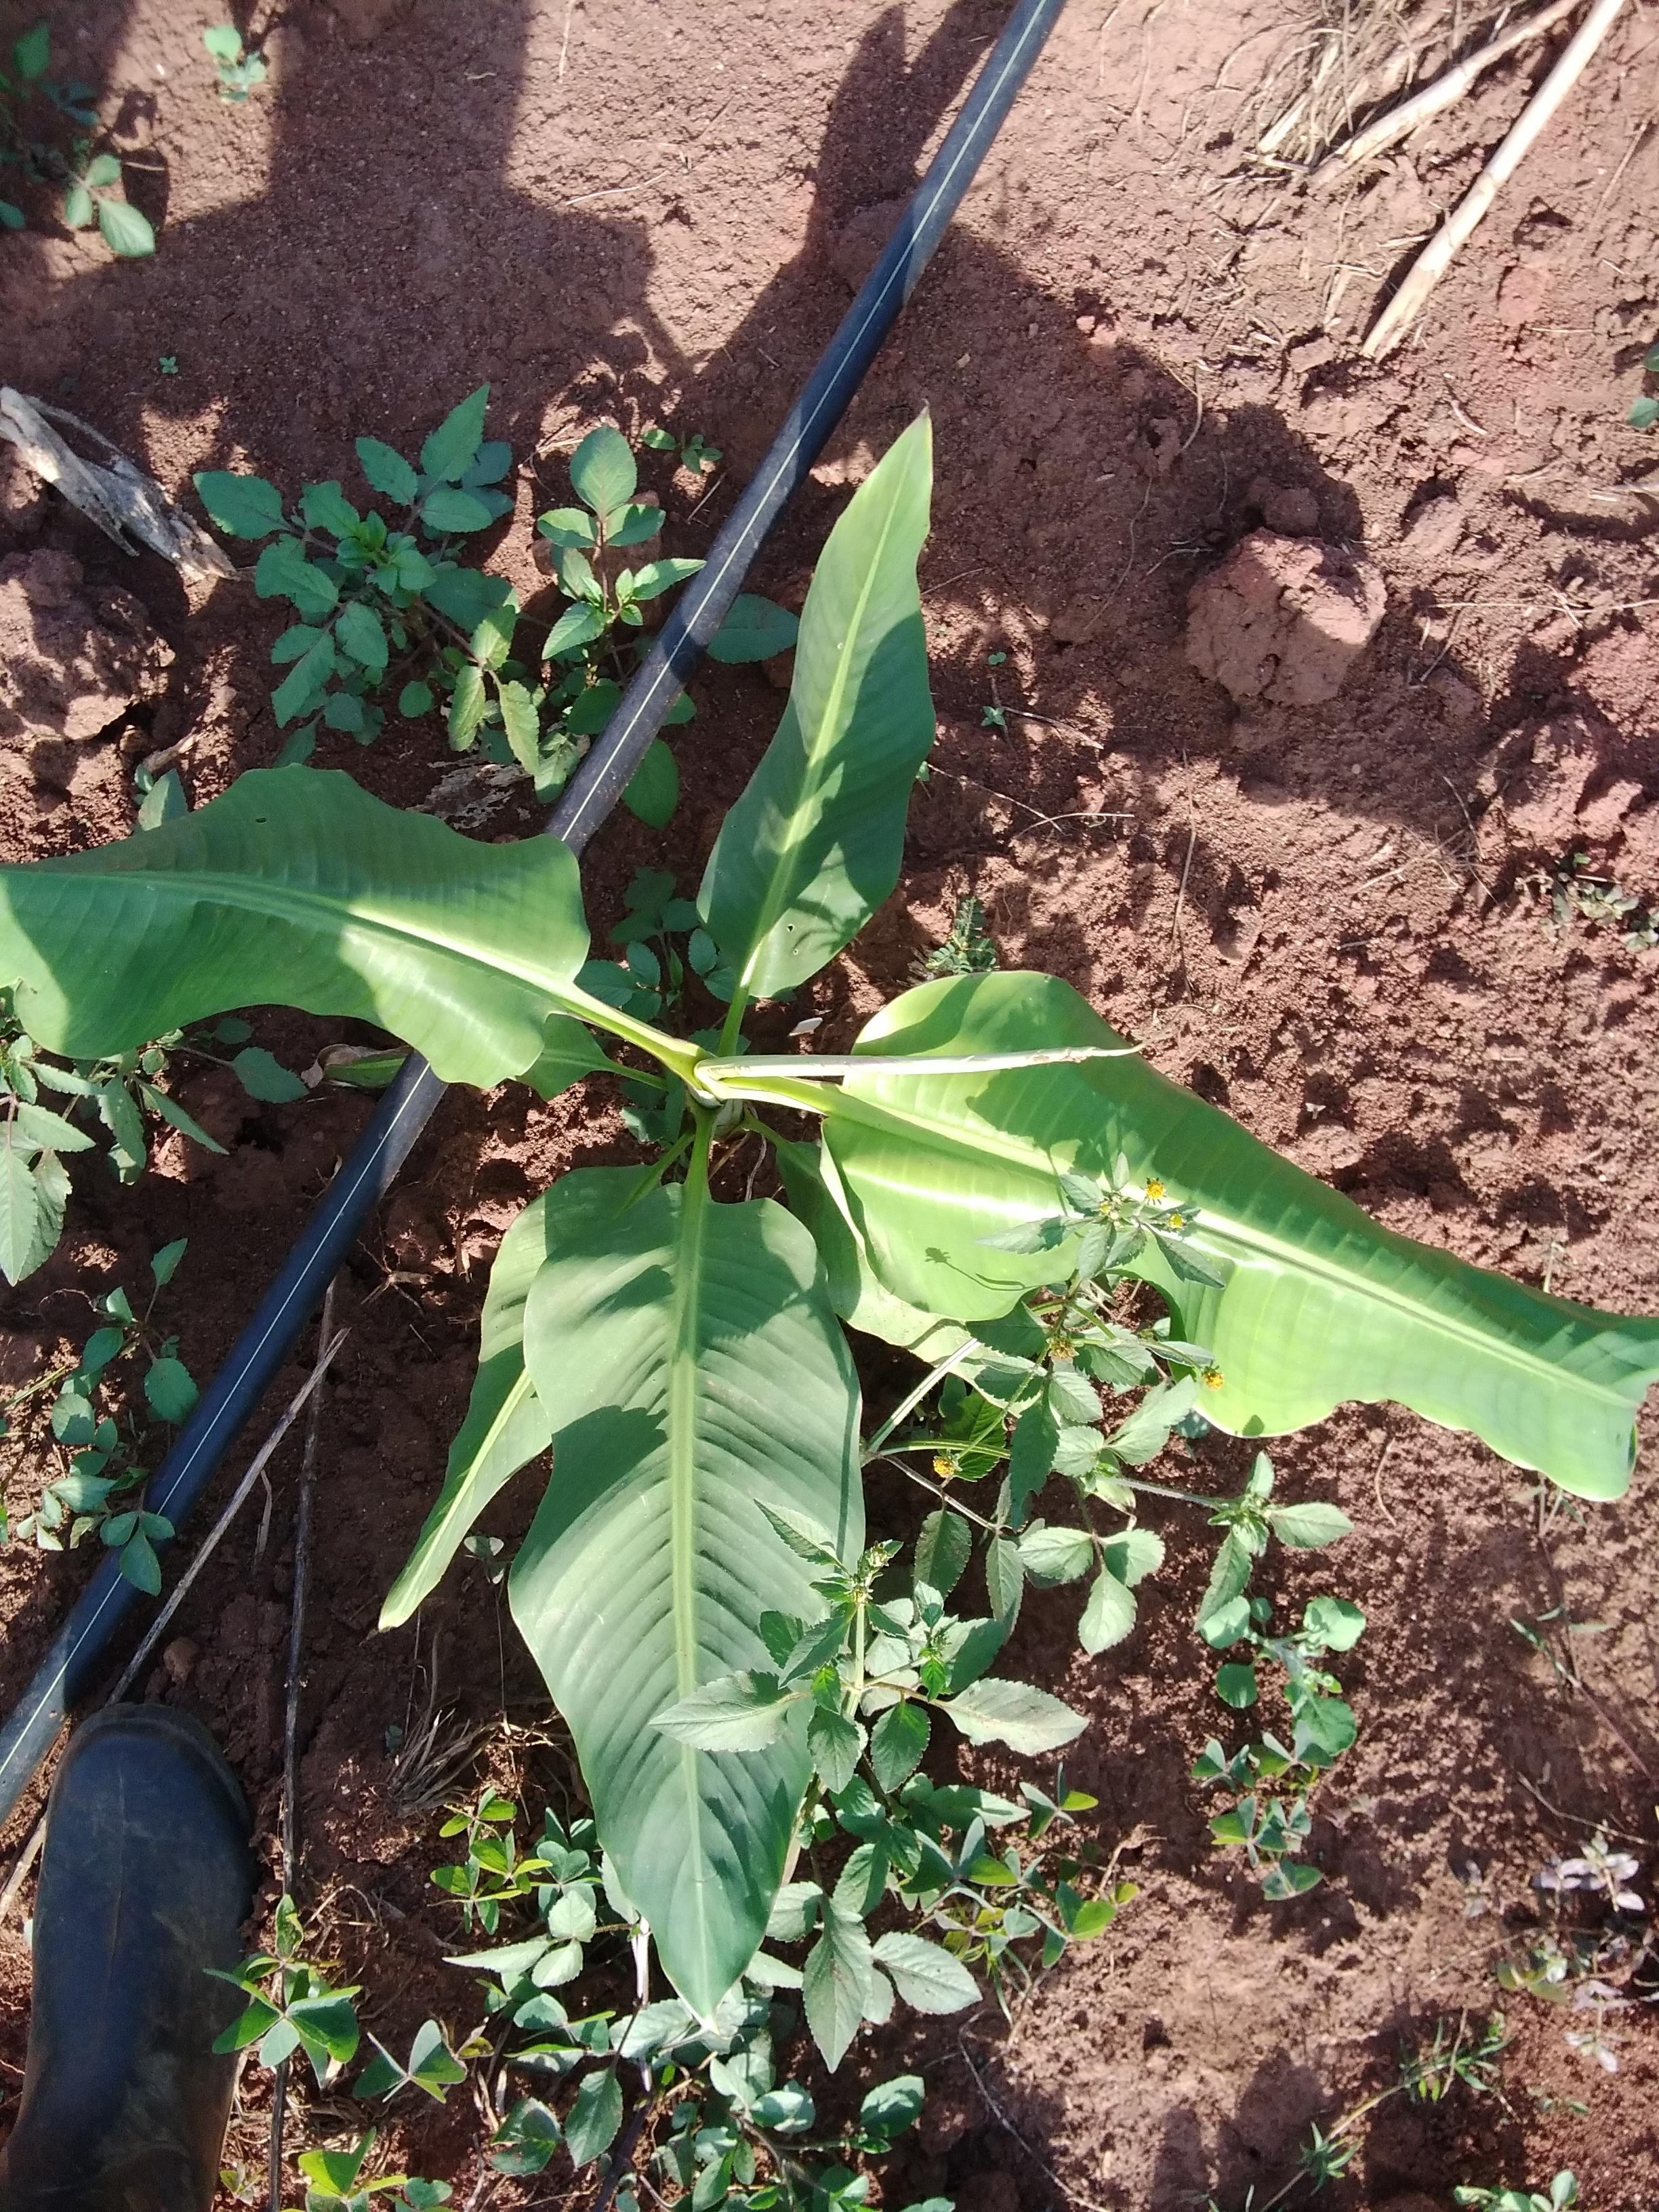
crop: banana
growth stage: vegetative
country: Tanzania
